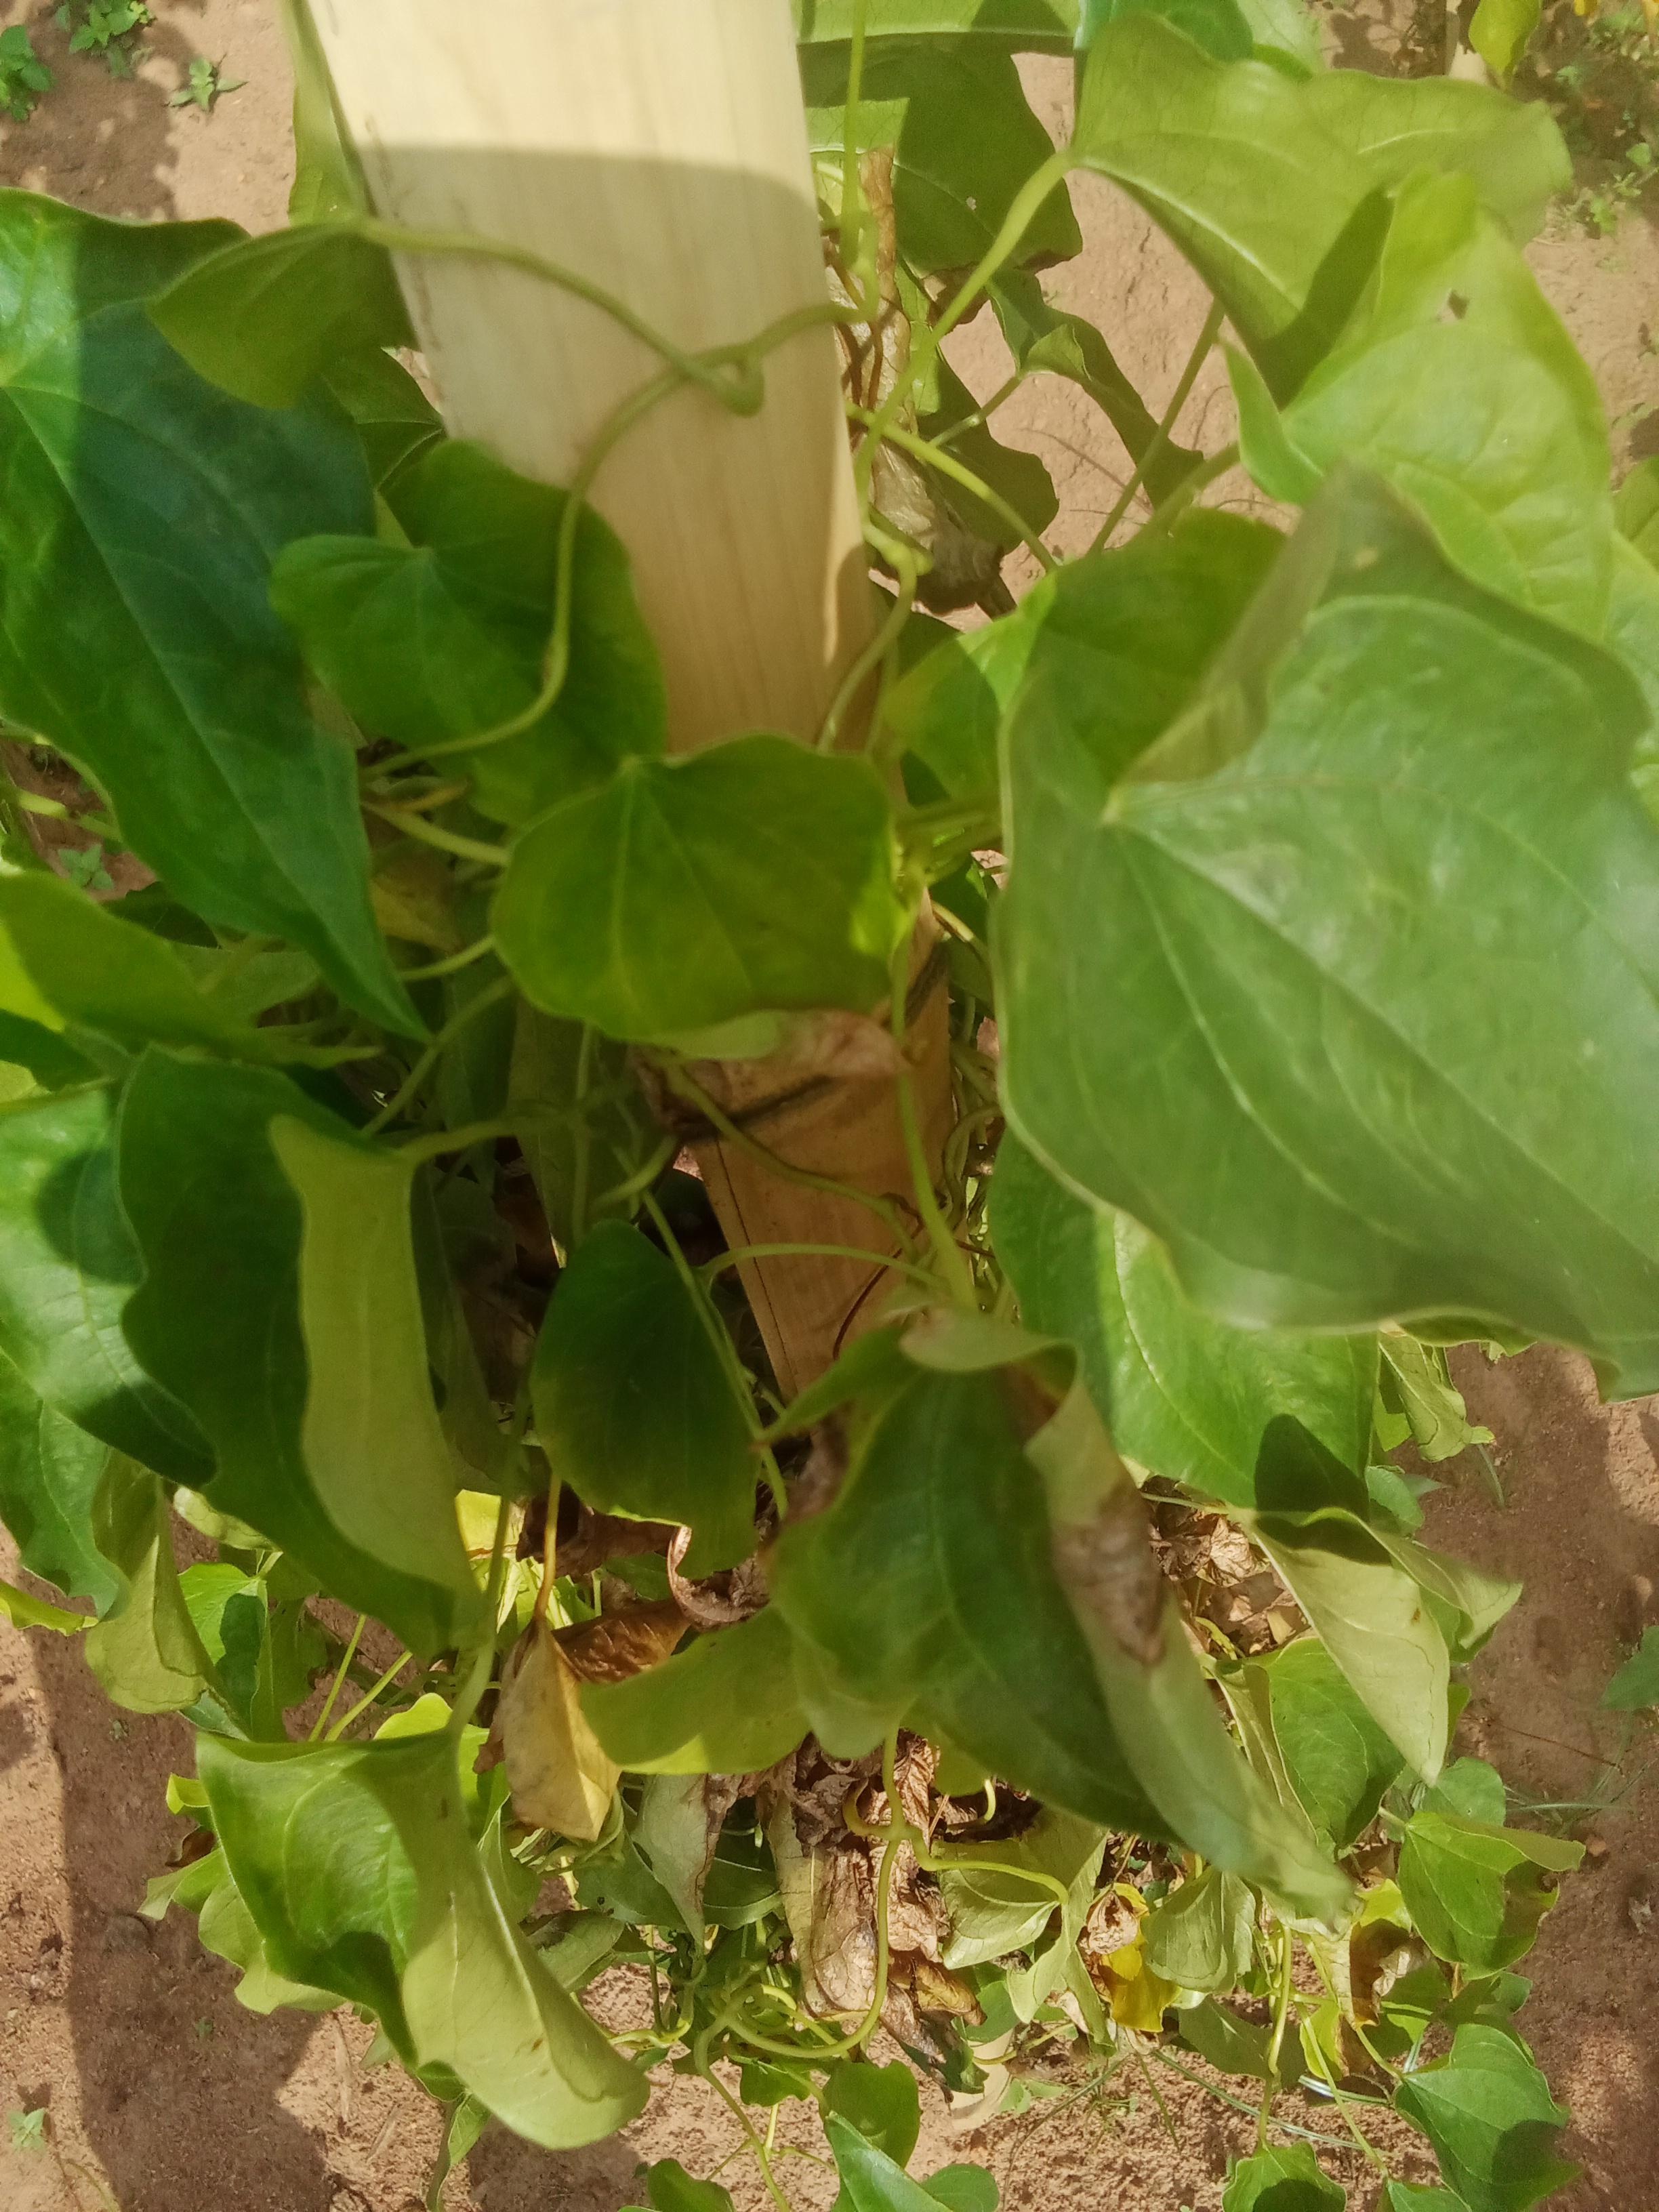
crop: yam
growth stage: vegetative
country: Nigeria
